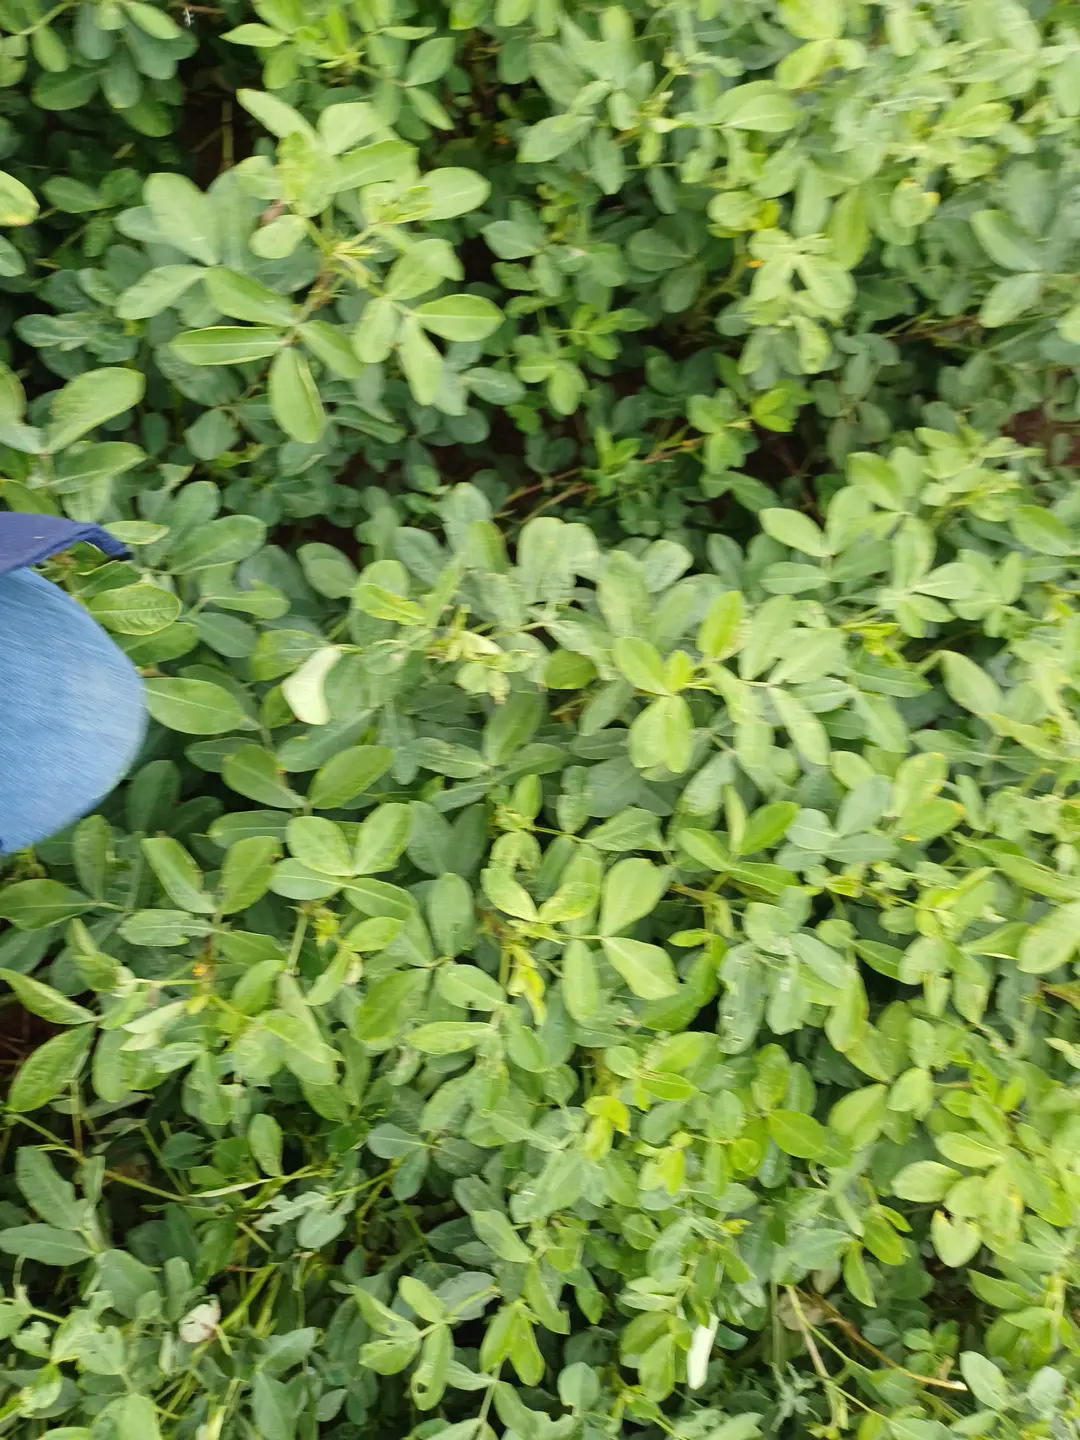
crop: groundnut
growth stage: pegging
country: Kenya
